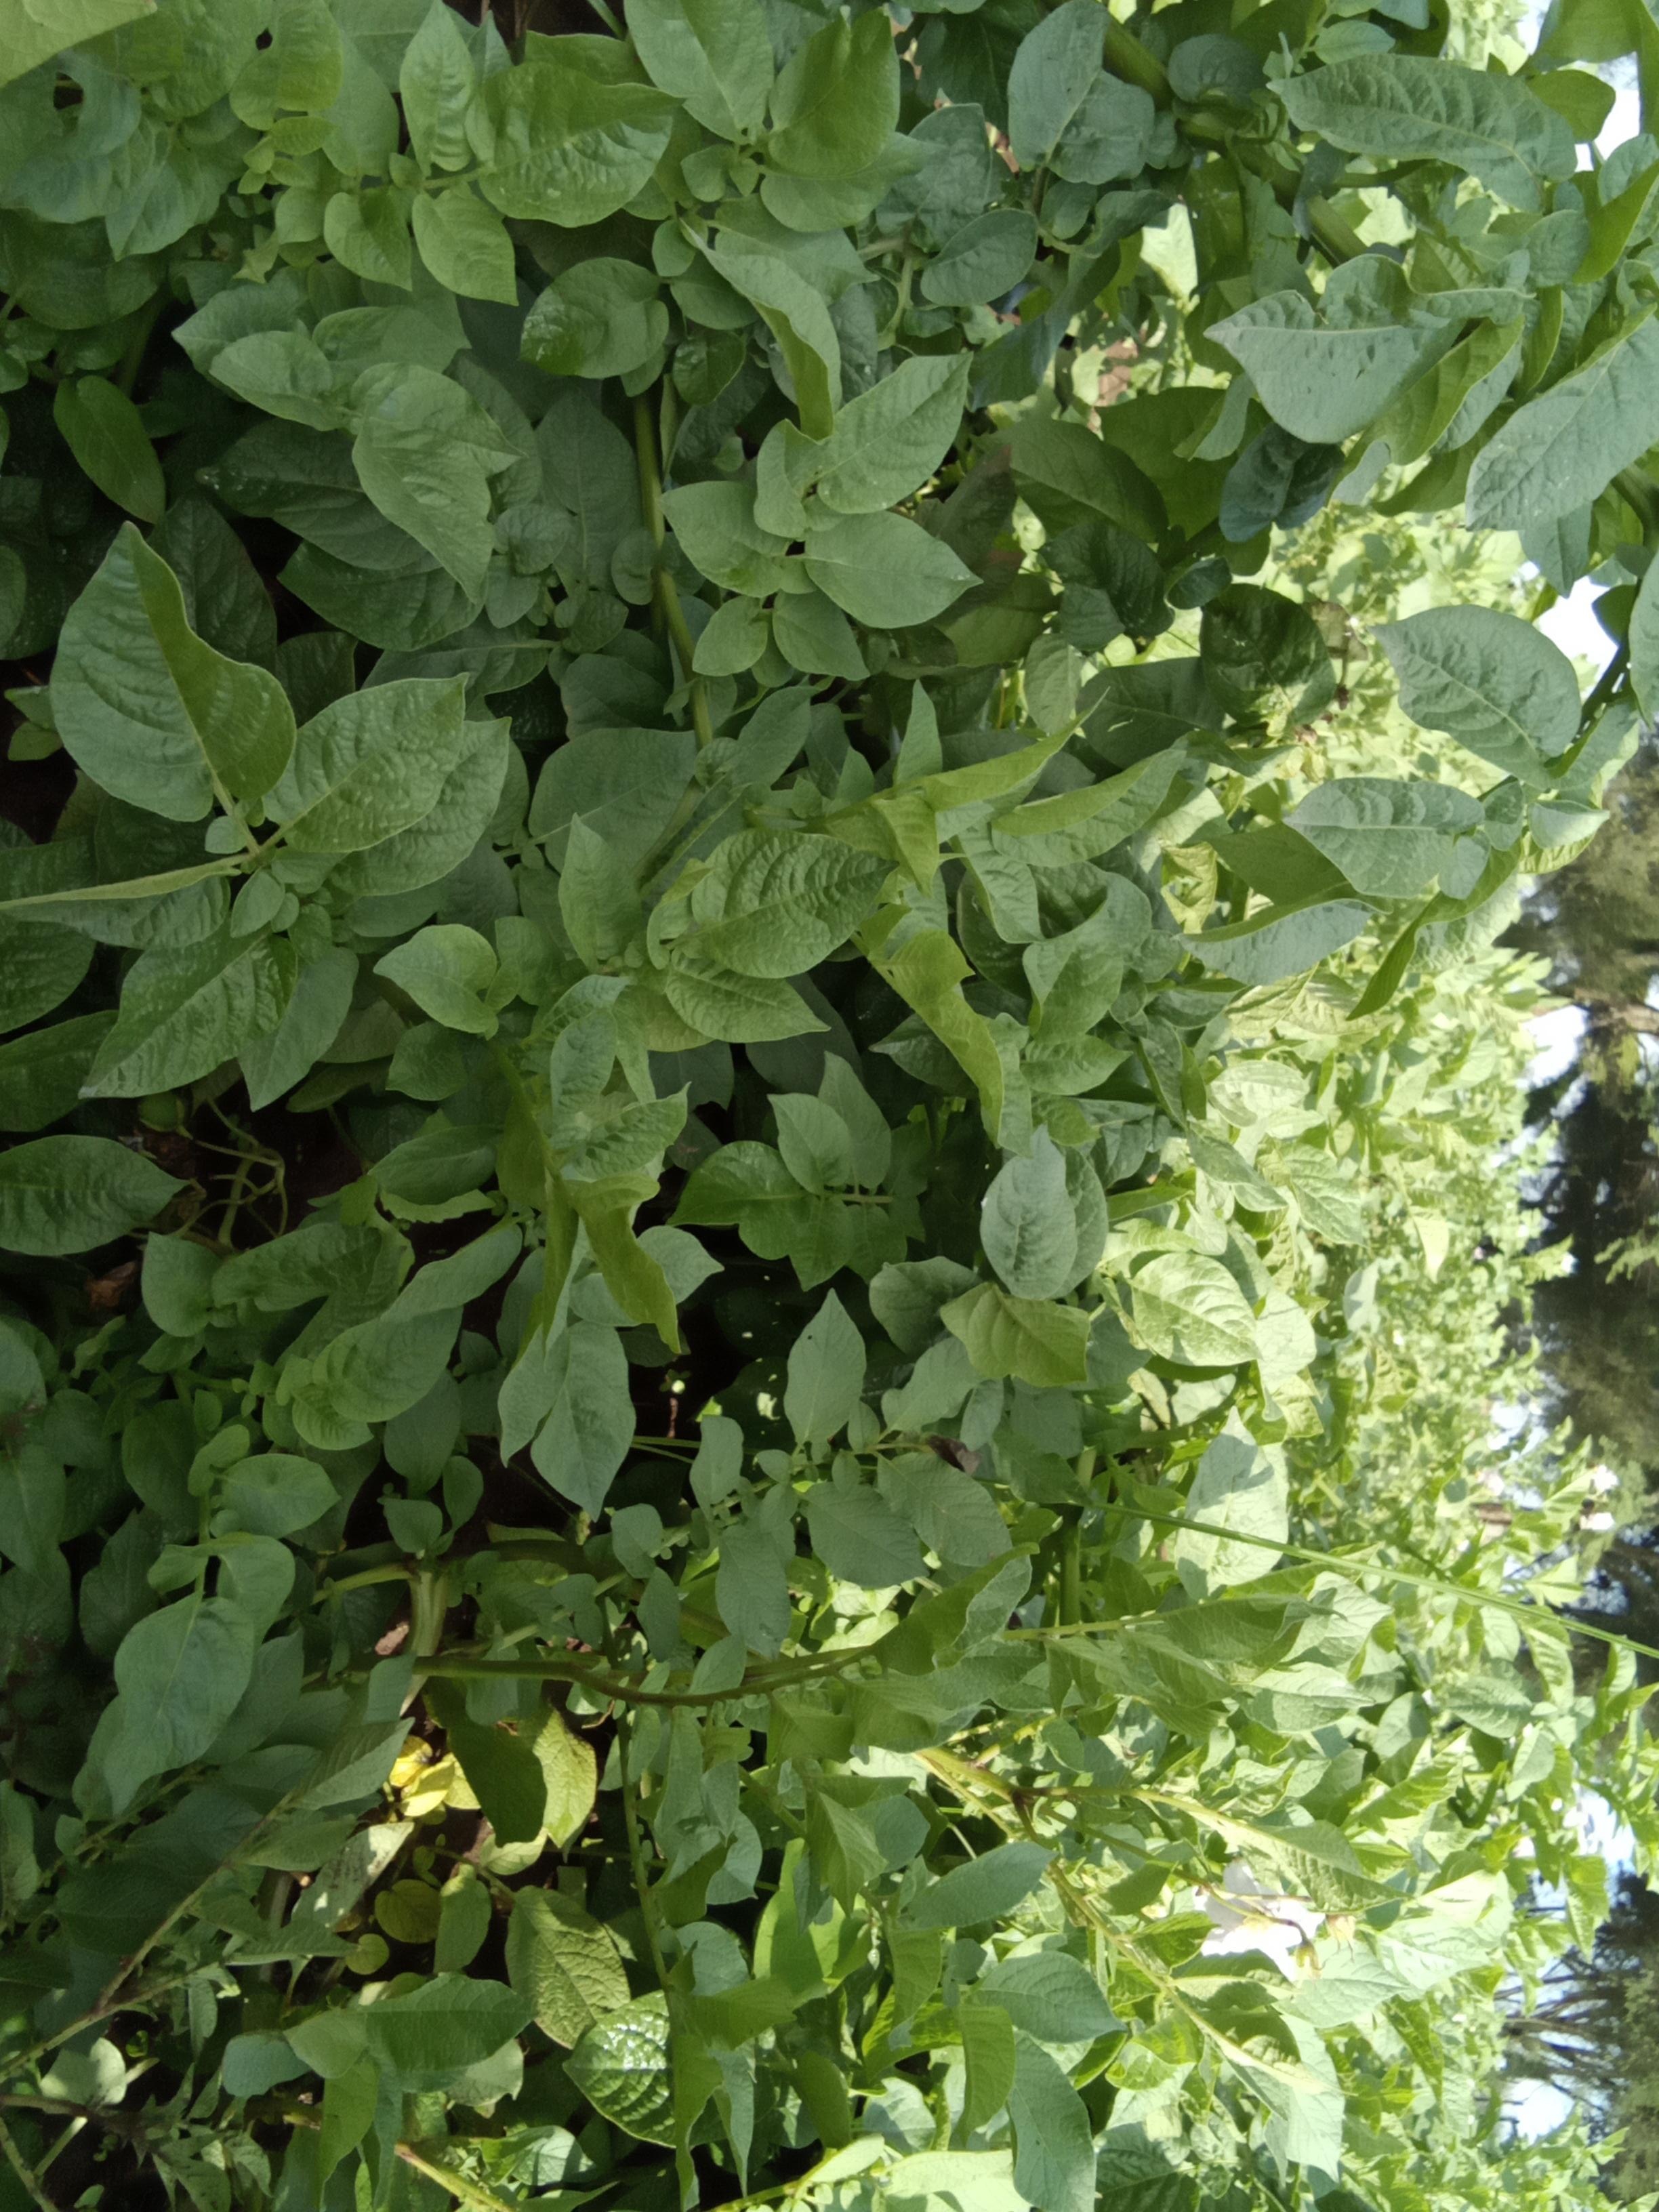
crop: potato
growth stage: vegetative
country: Kenya
